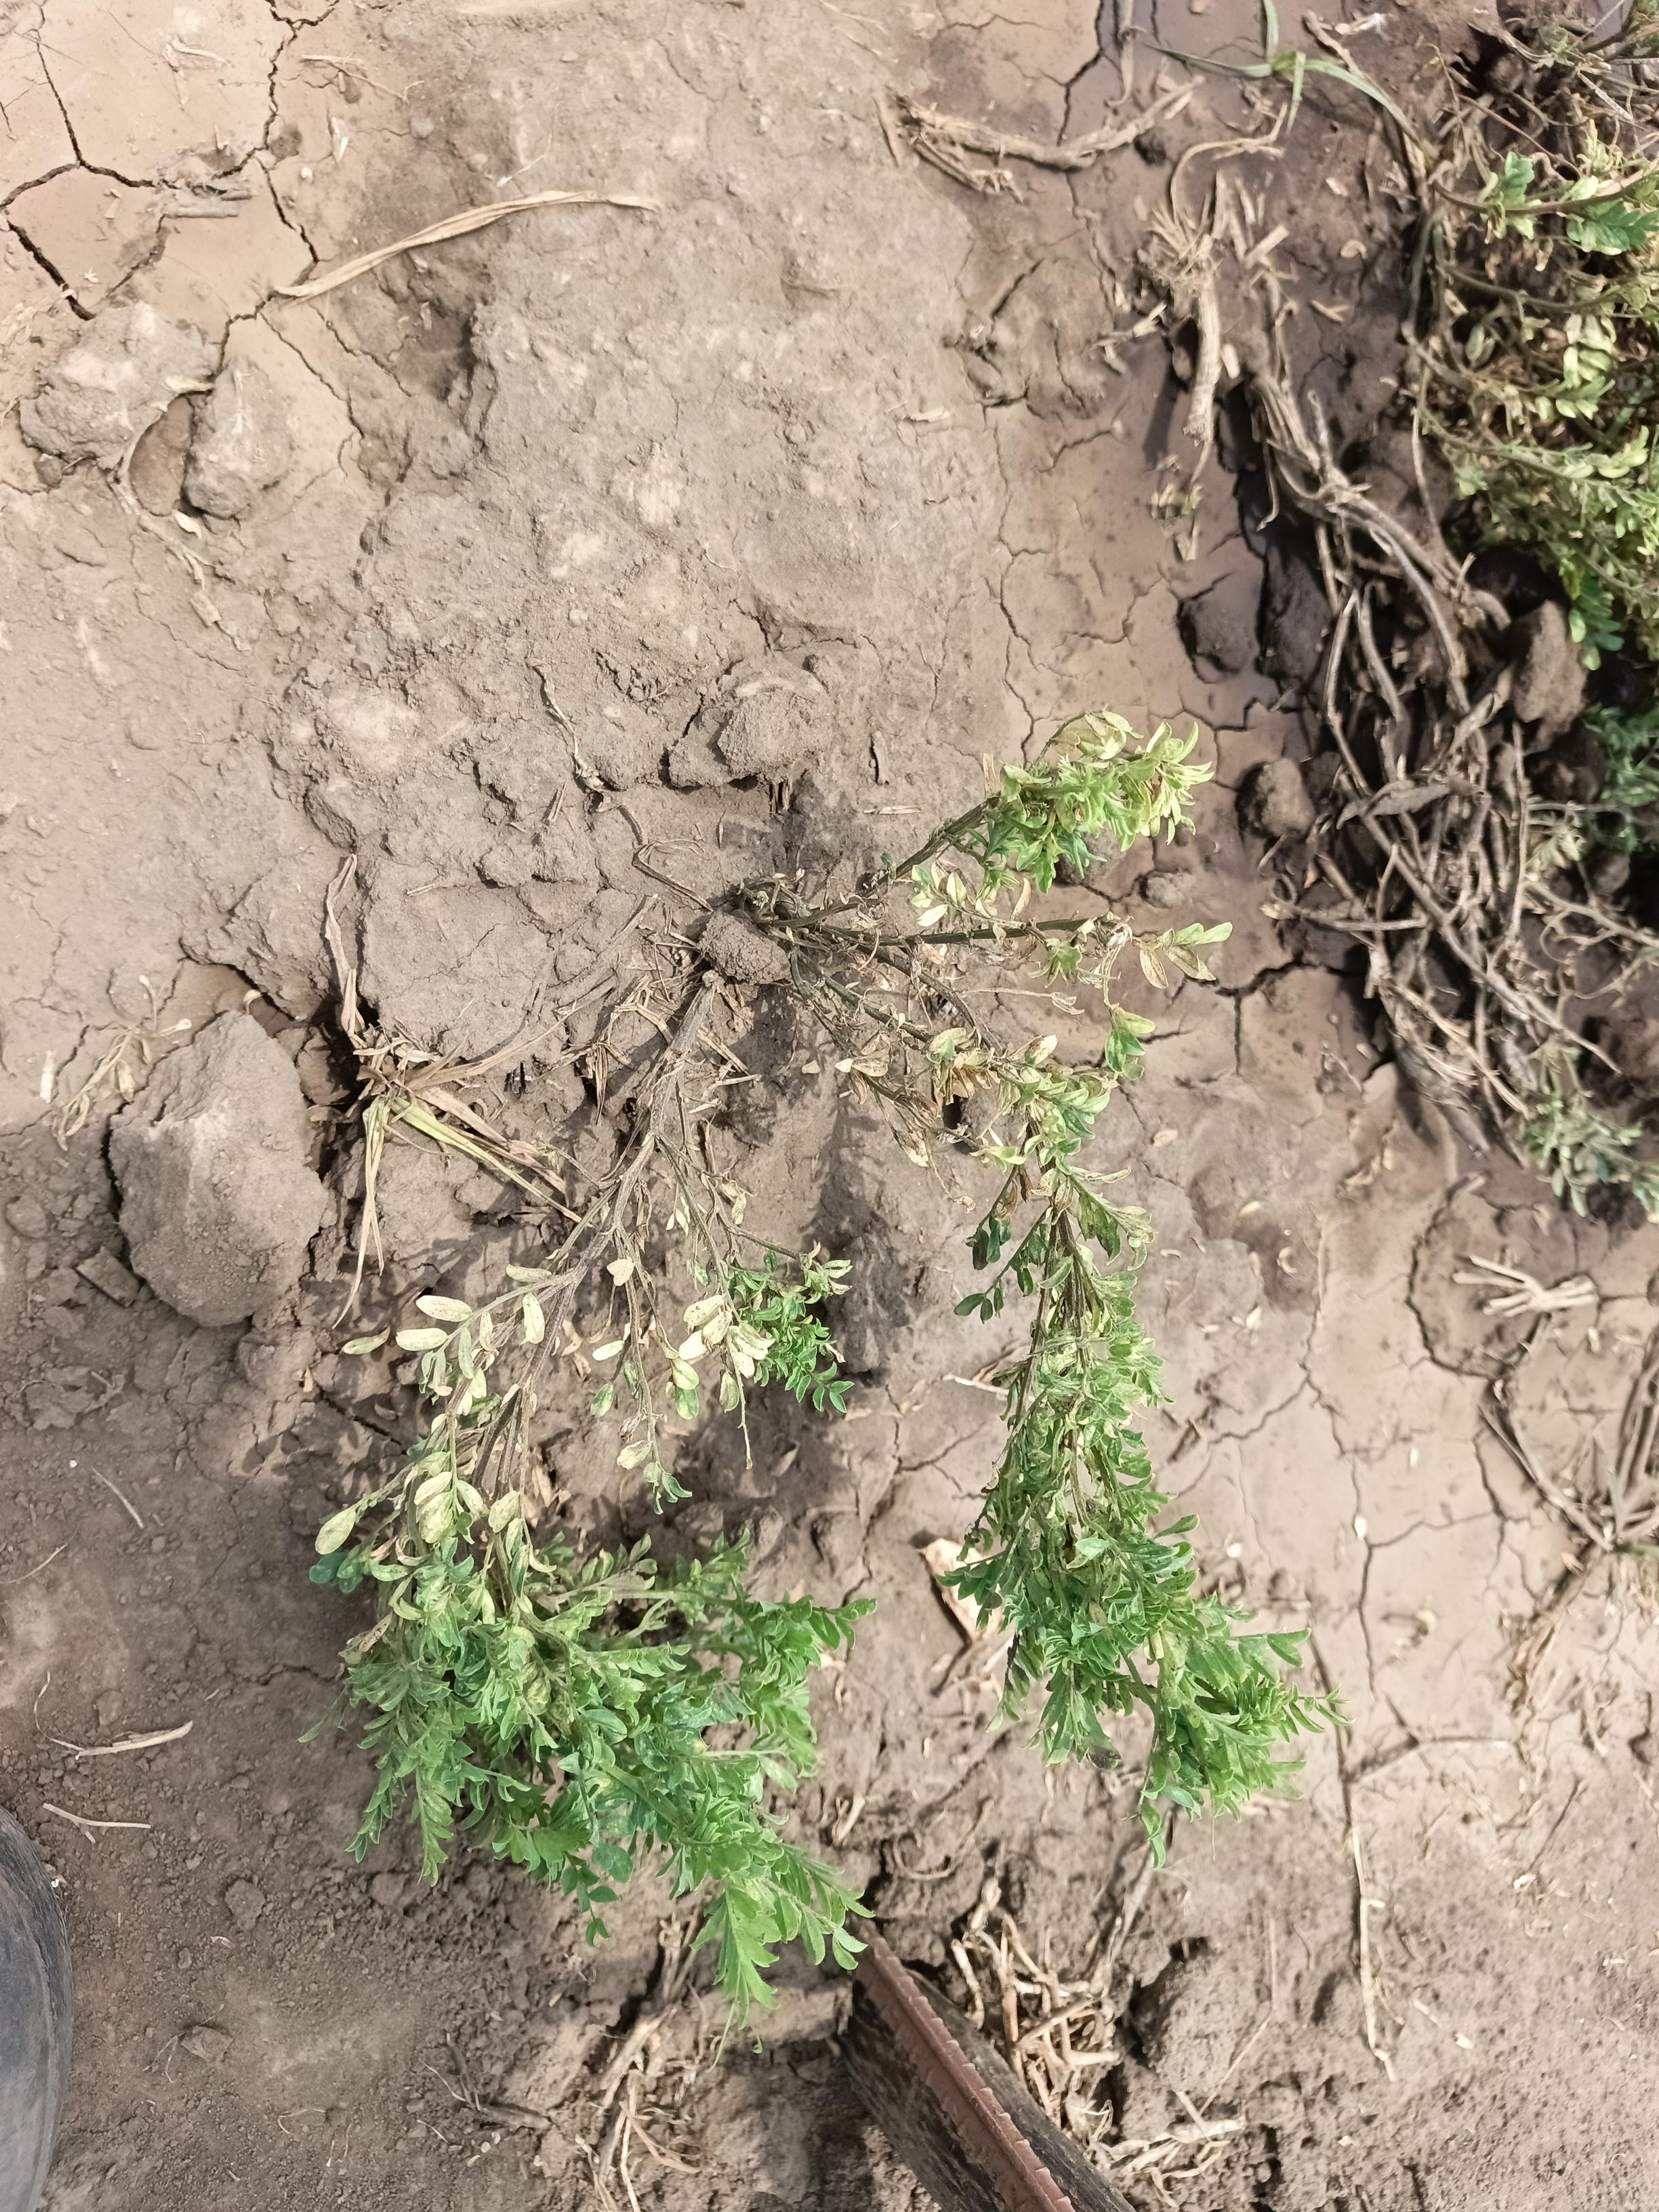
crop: lentil
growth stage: flowering
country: Tanzania
